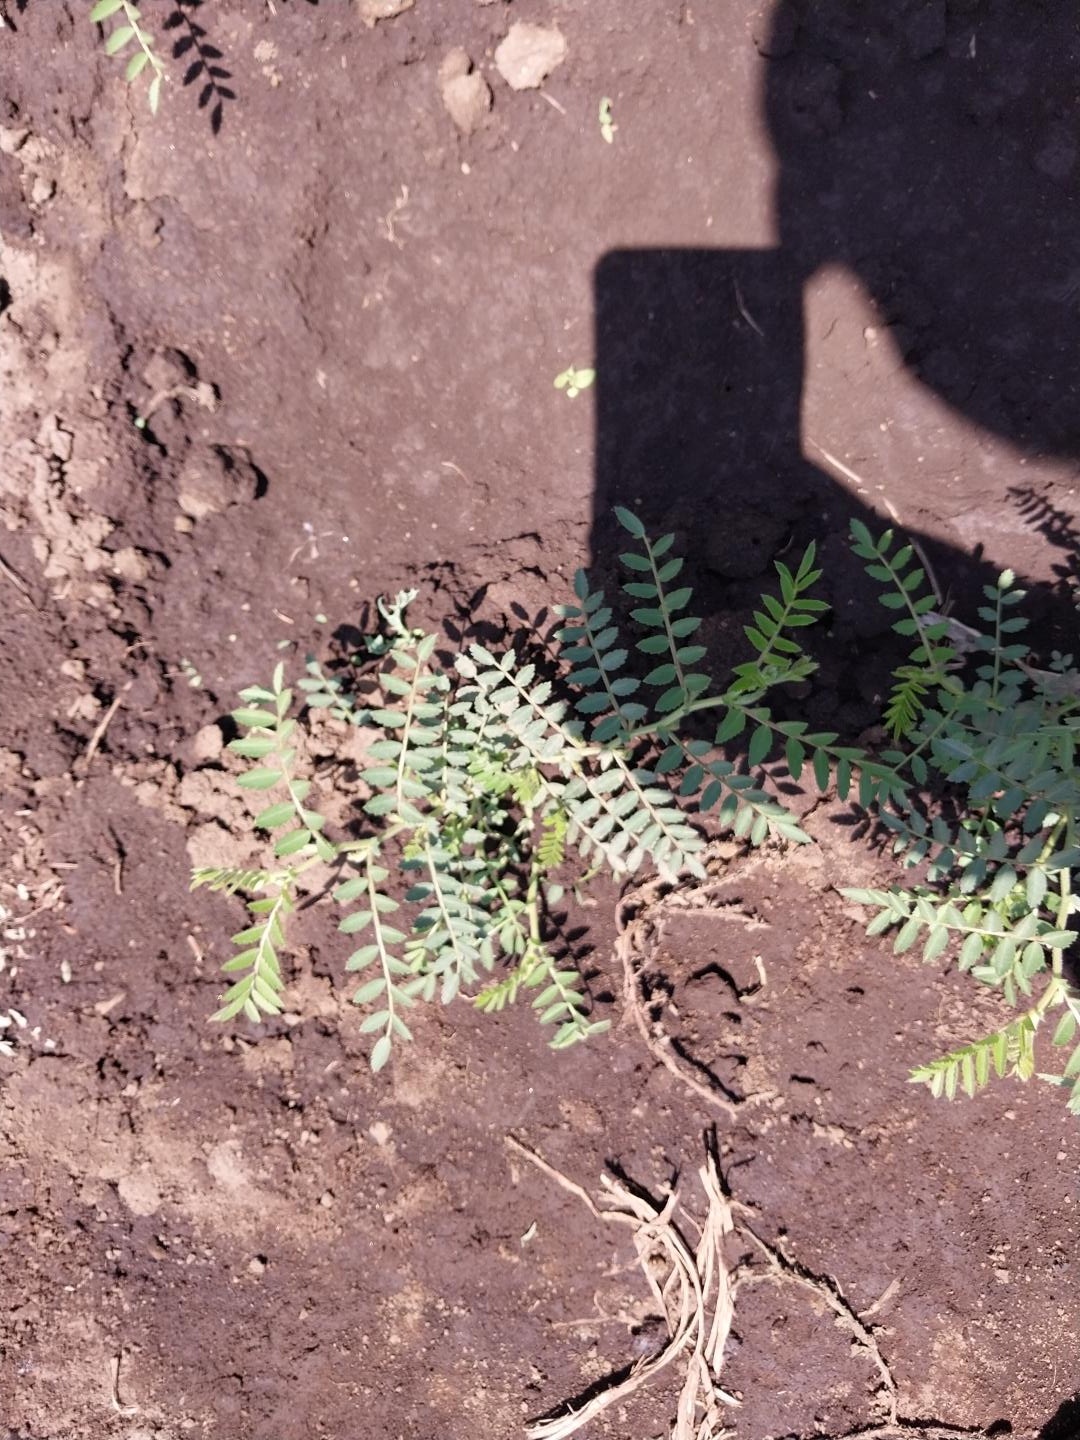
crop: chickpea
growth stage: vegetative
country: Tanzania
